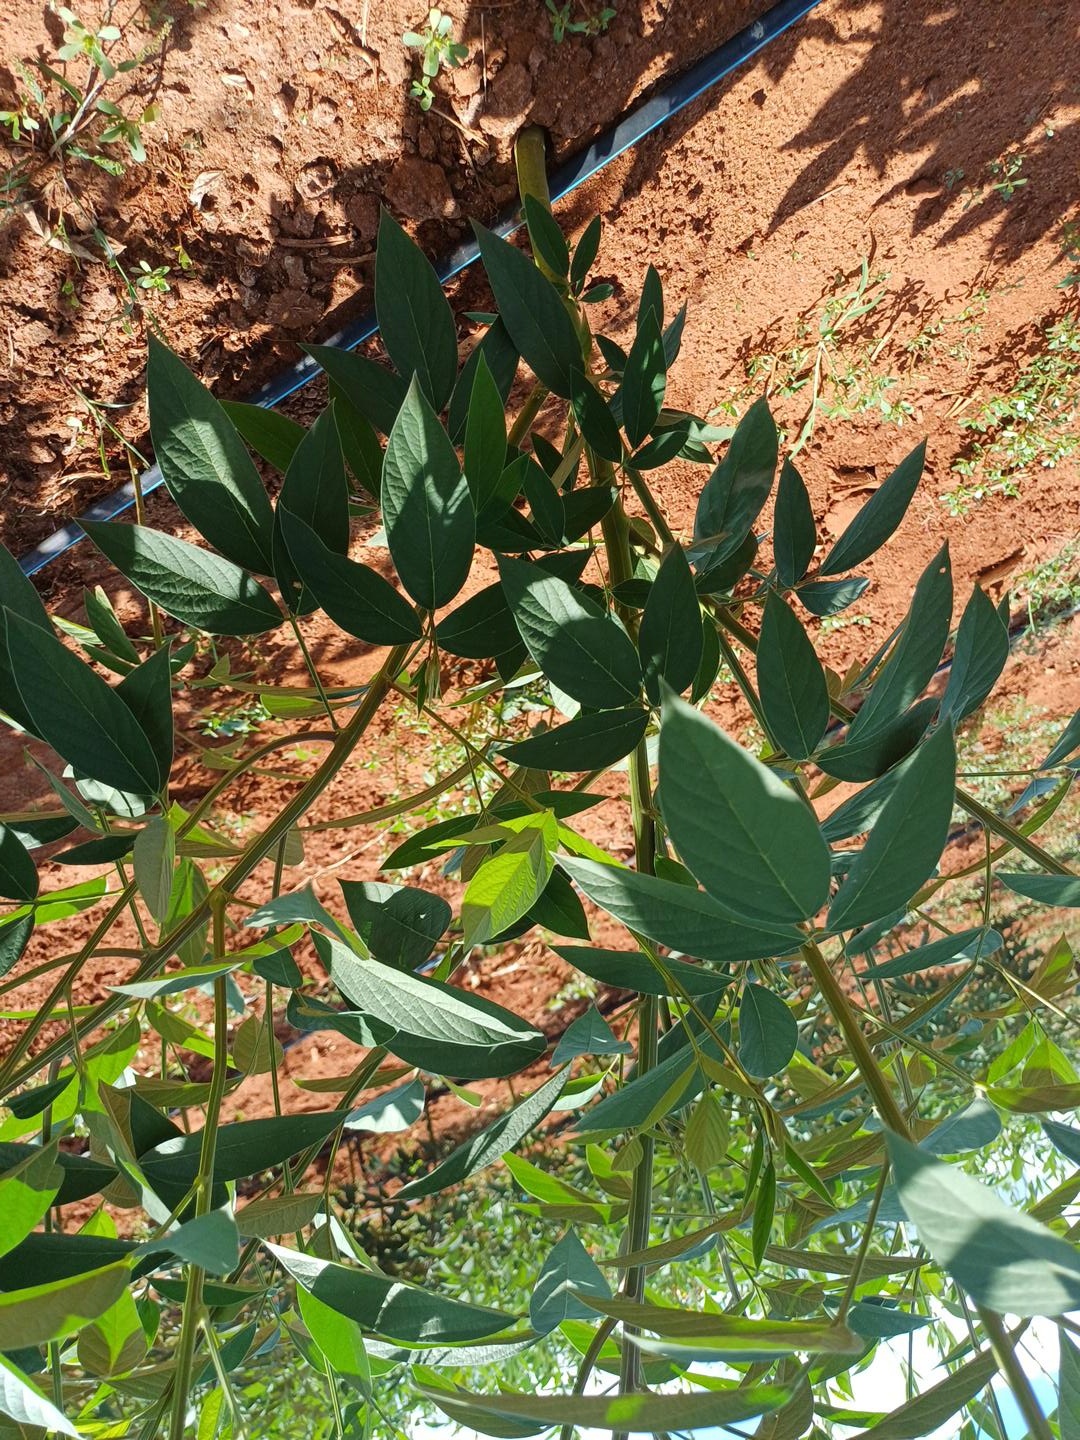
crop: pigeonpea
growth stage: flowering
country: Kenya
